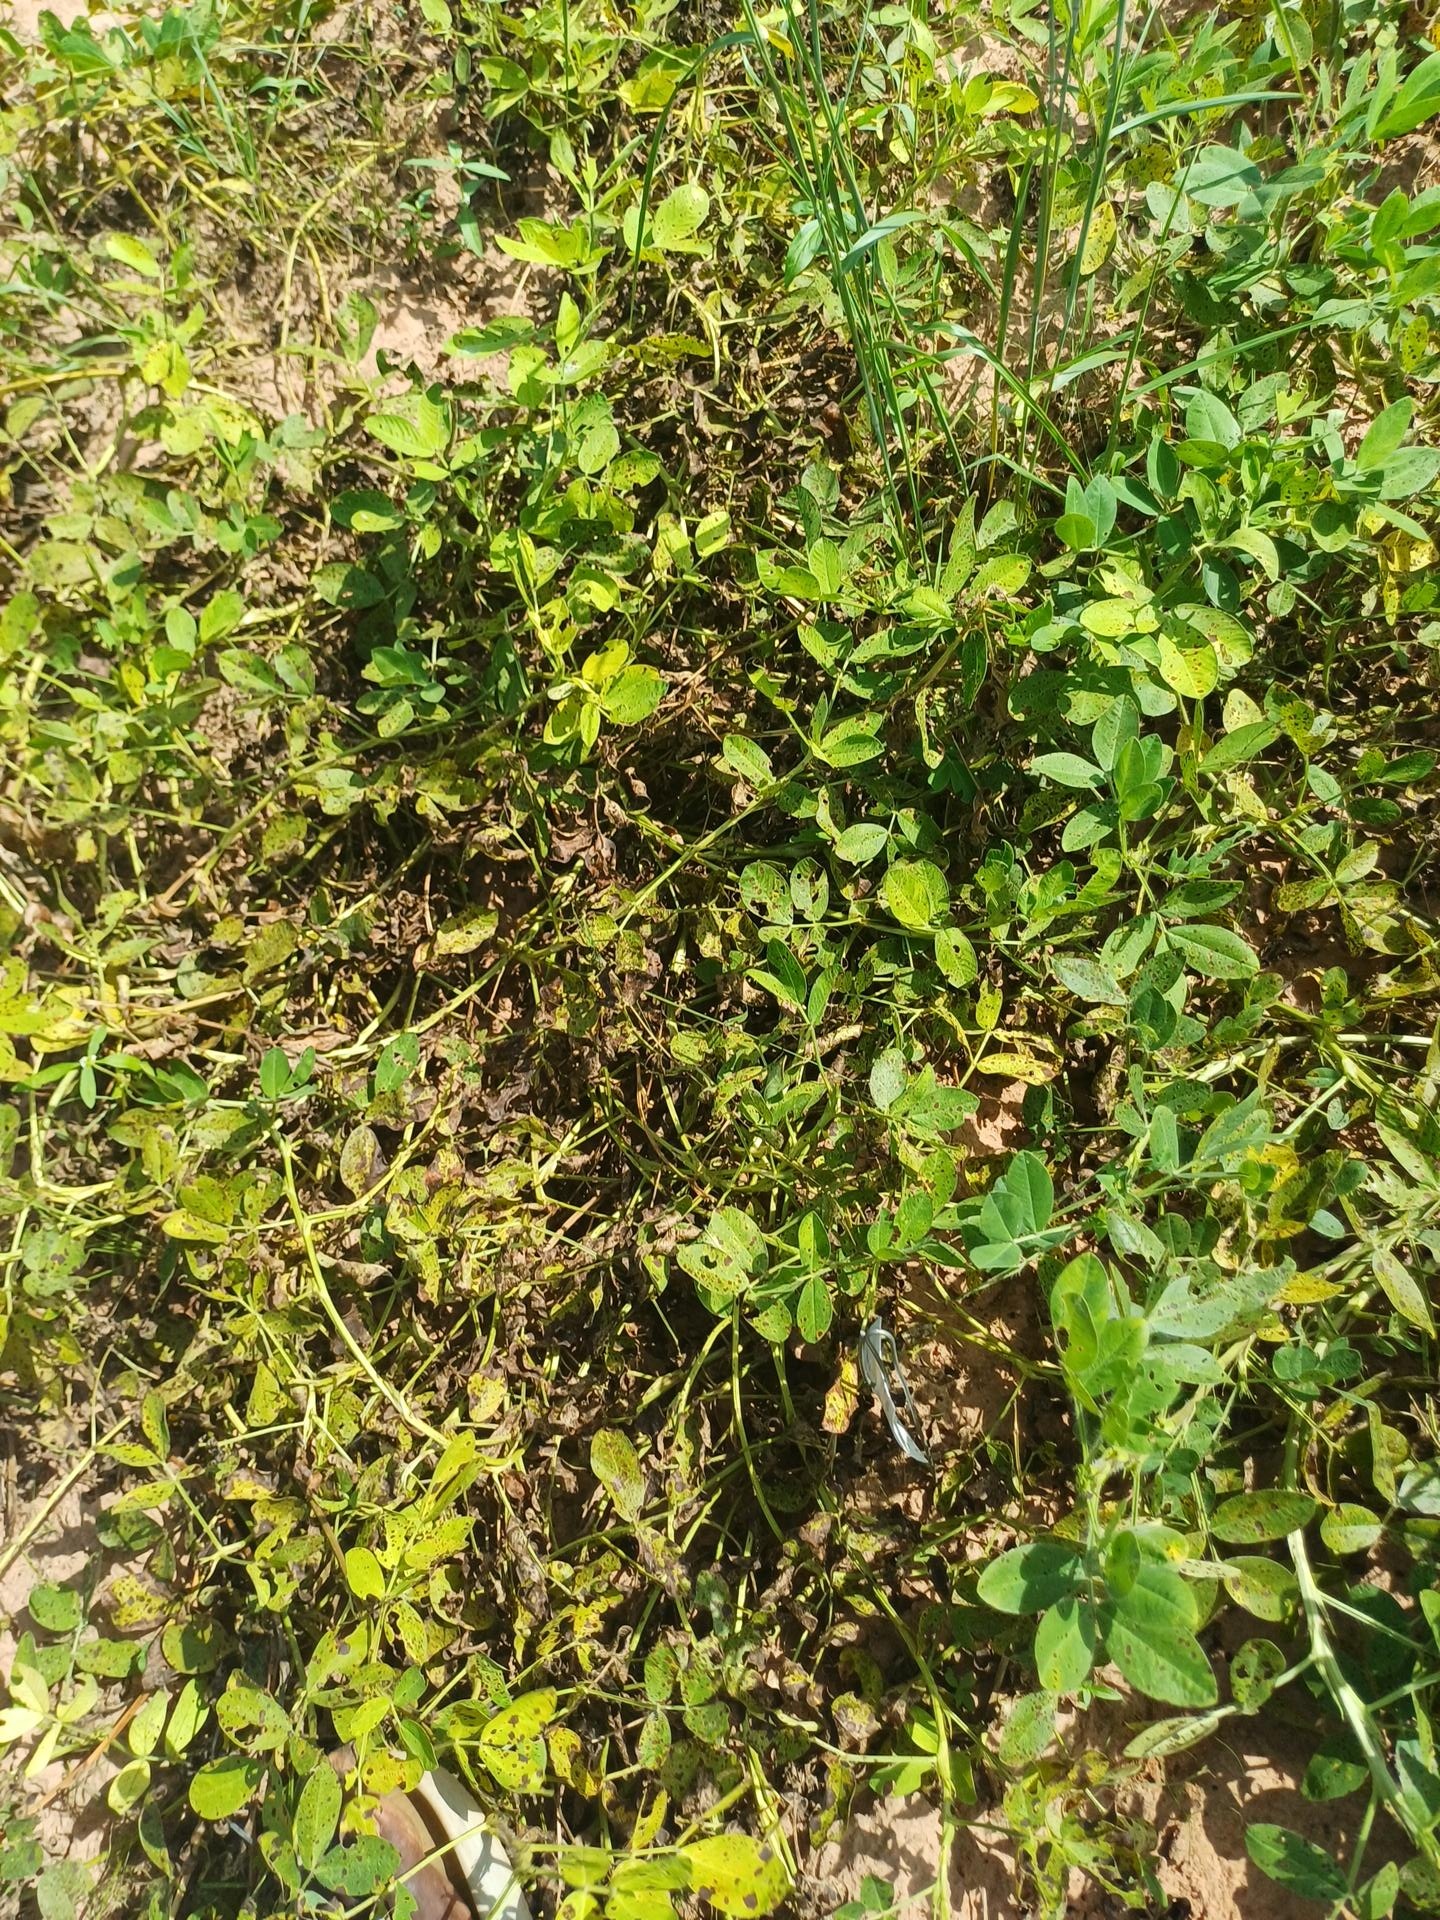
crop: groundnut
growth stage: flowering
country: Senegal
